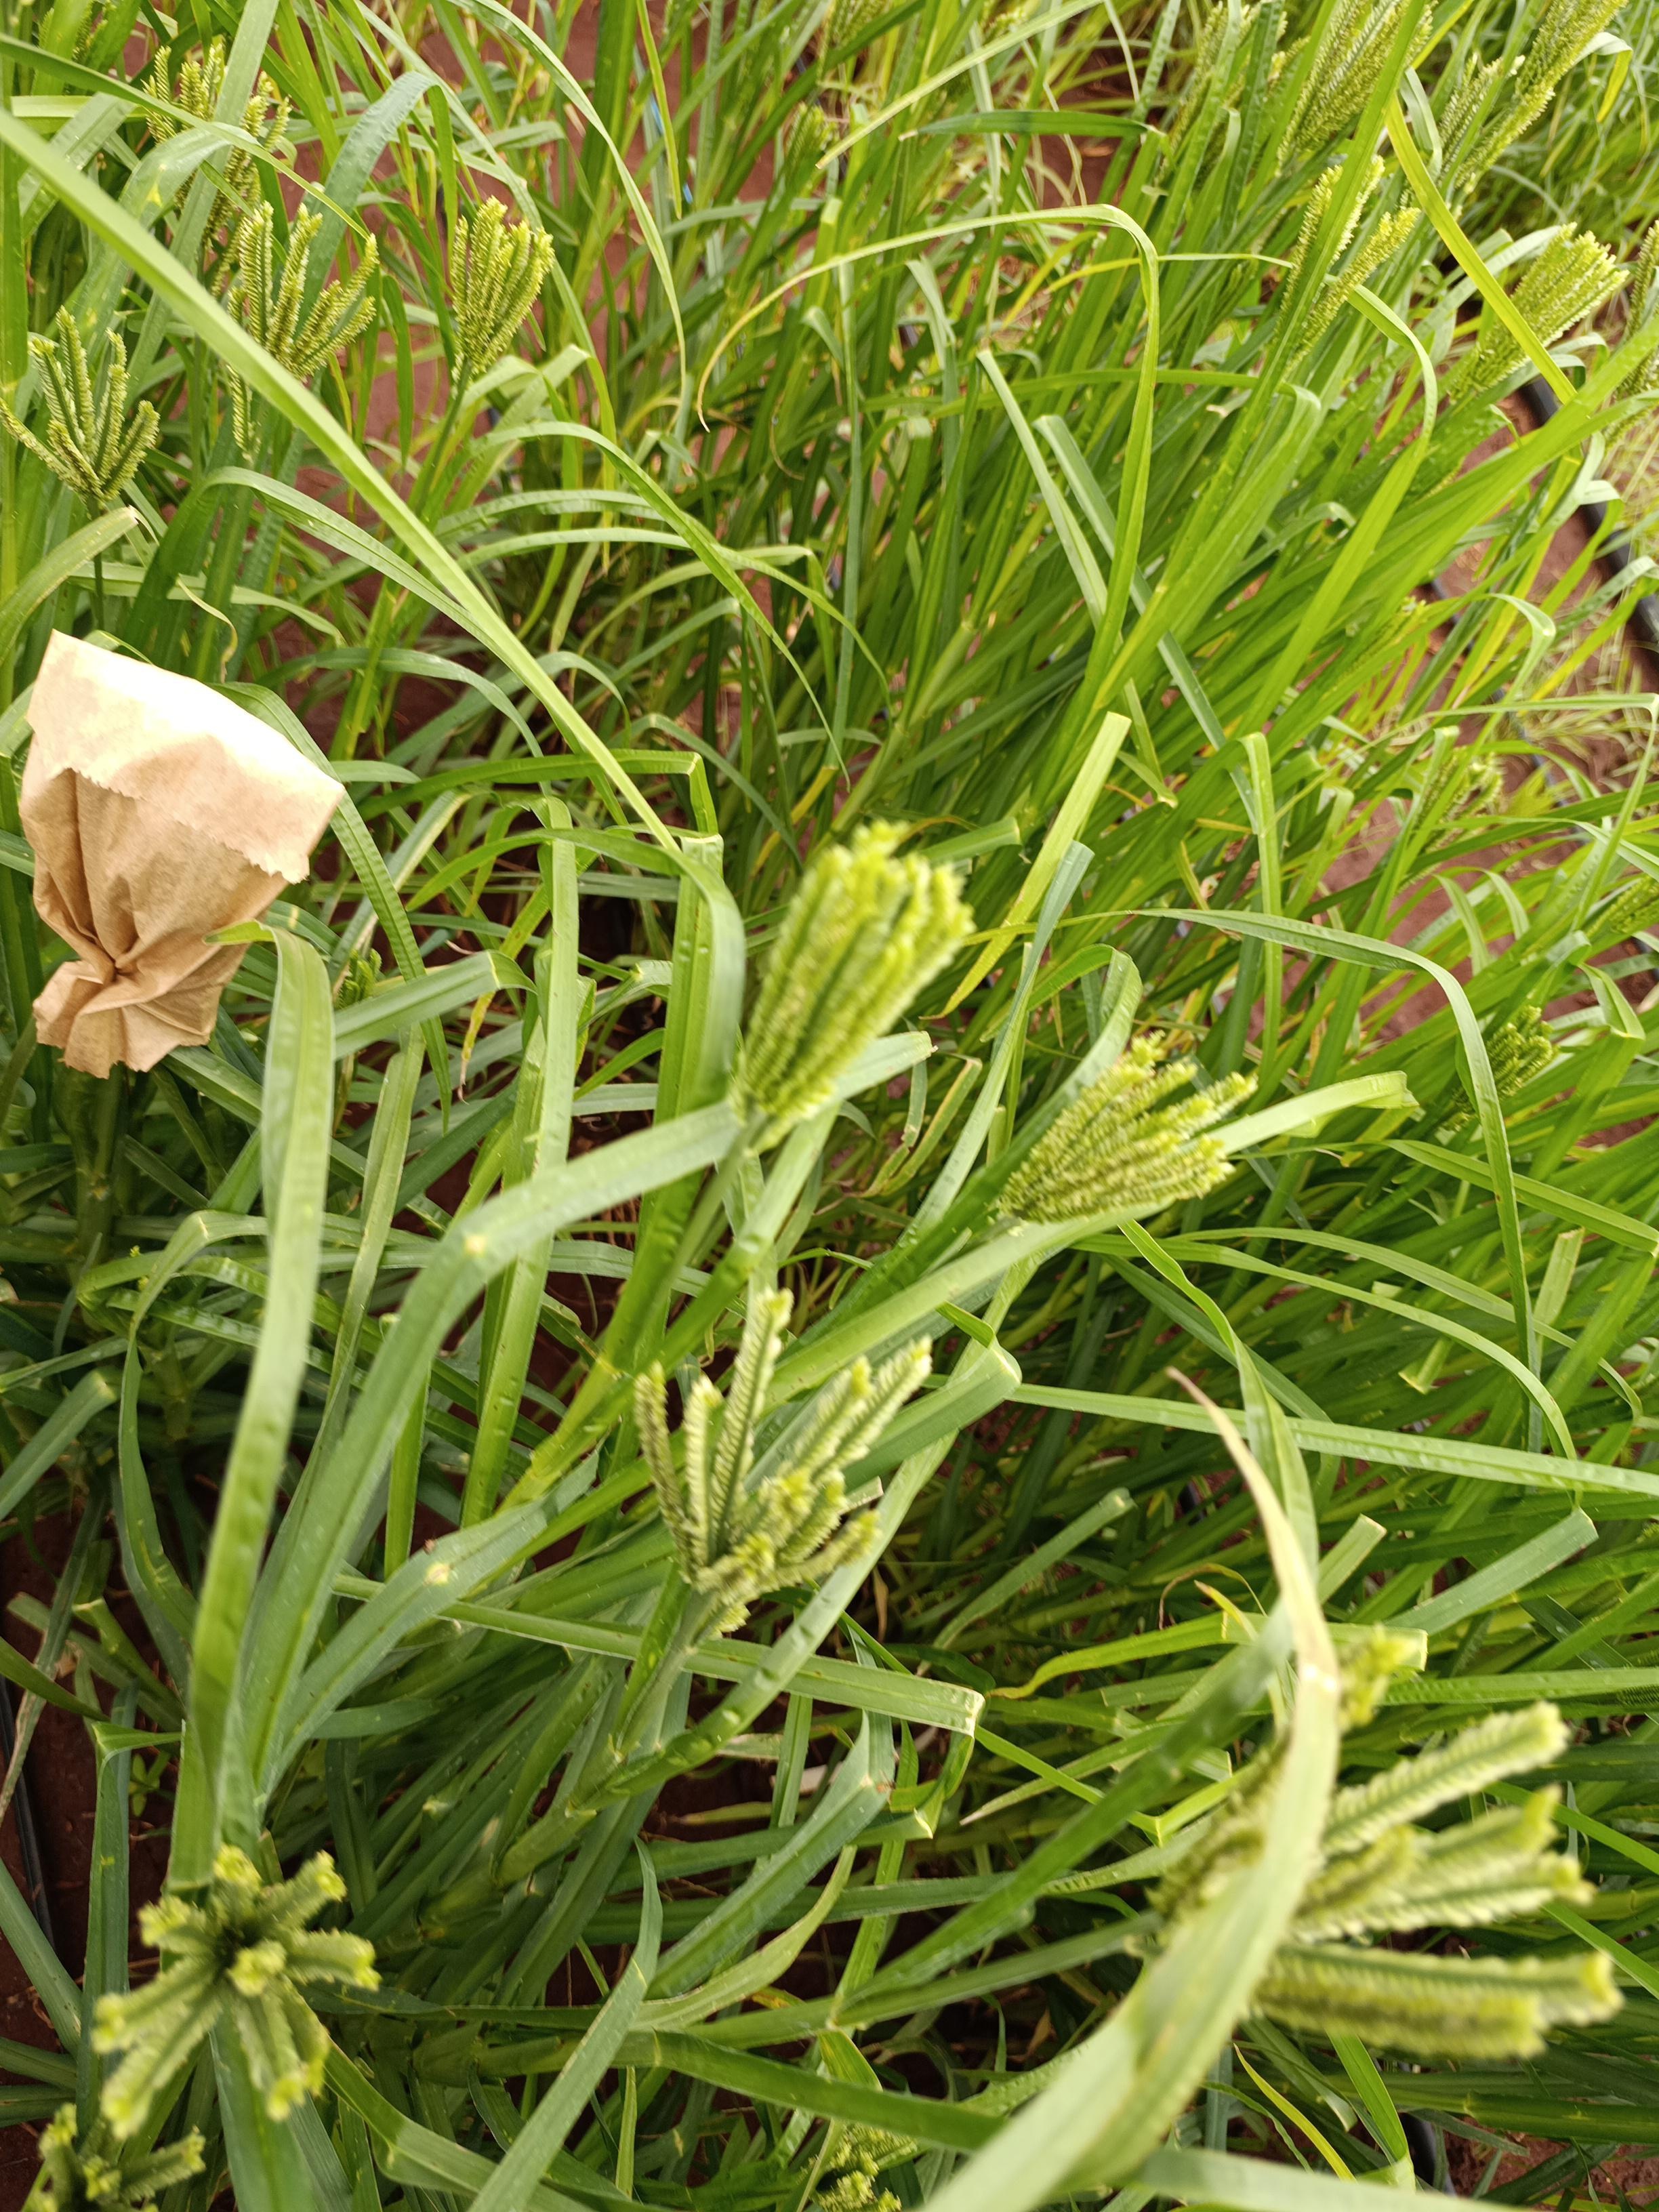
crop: finger millet
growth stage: flowering
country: Kenya
